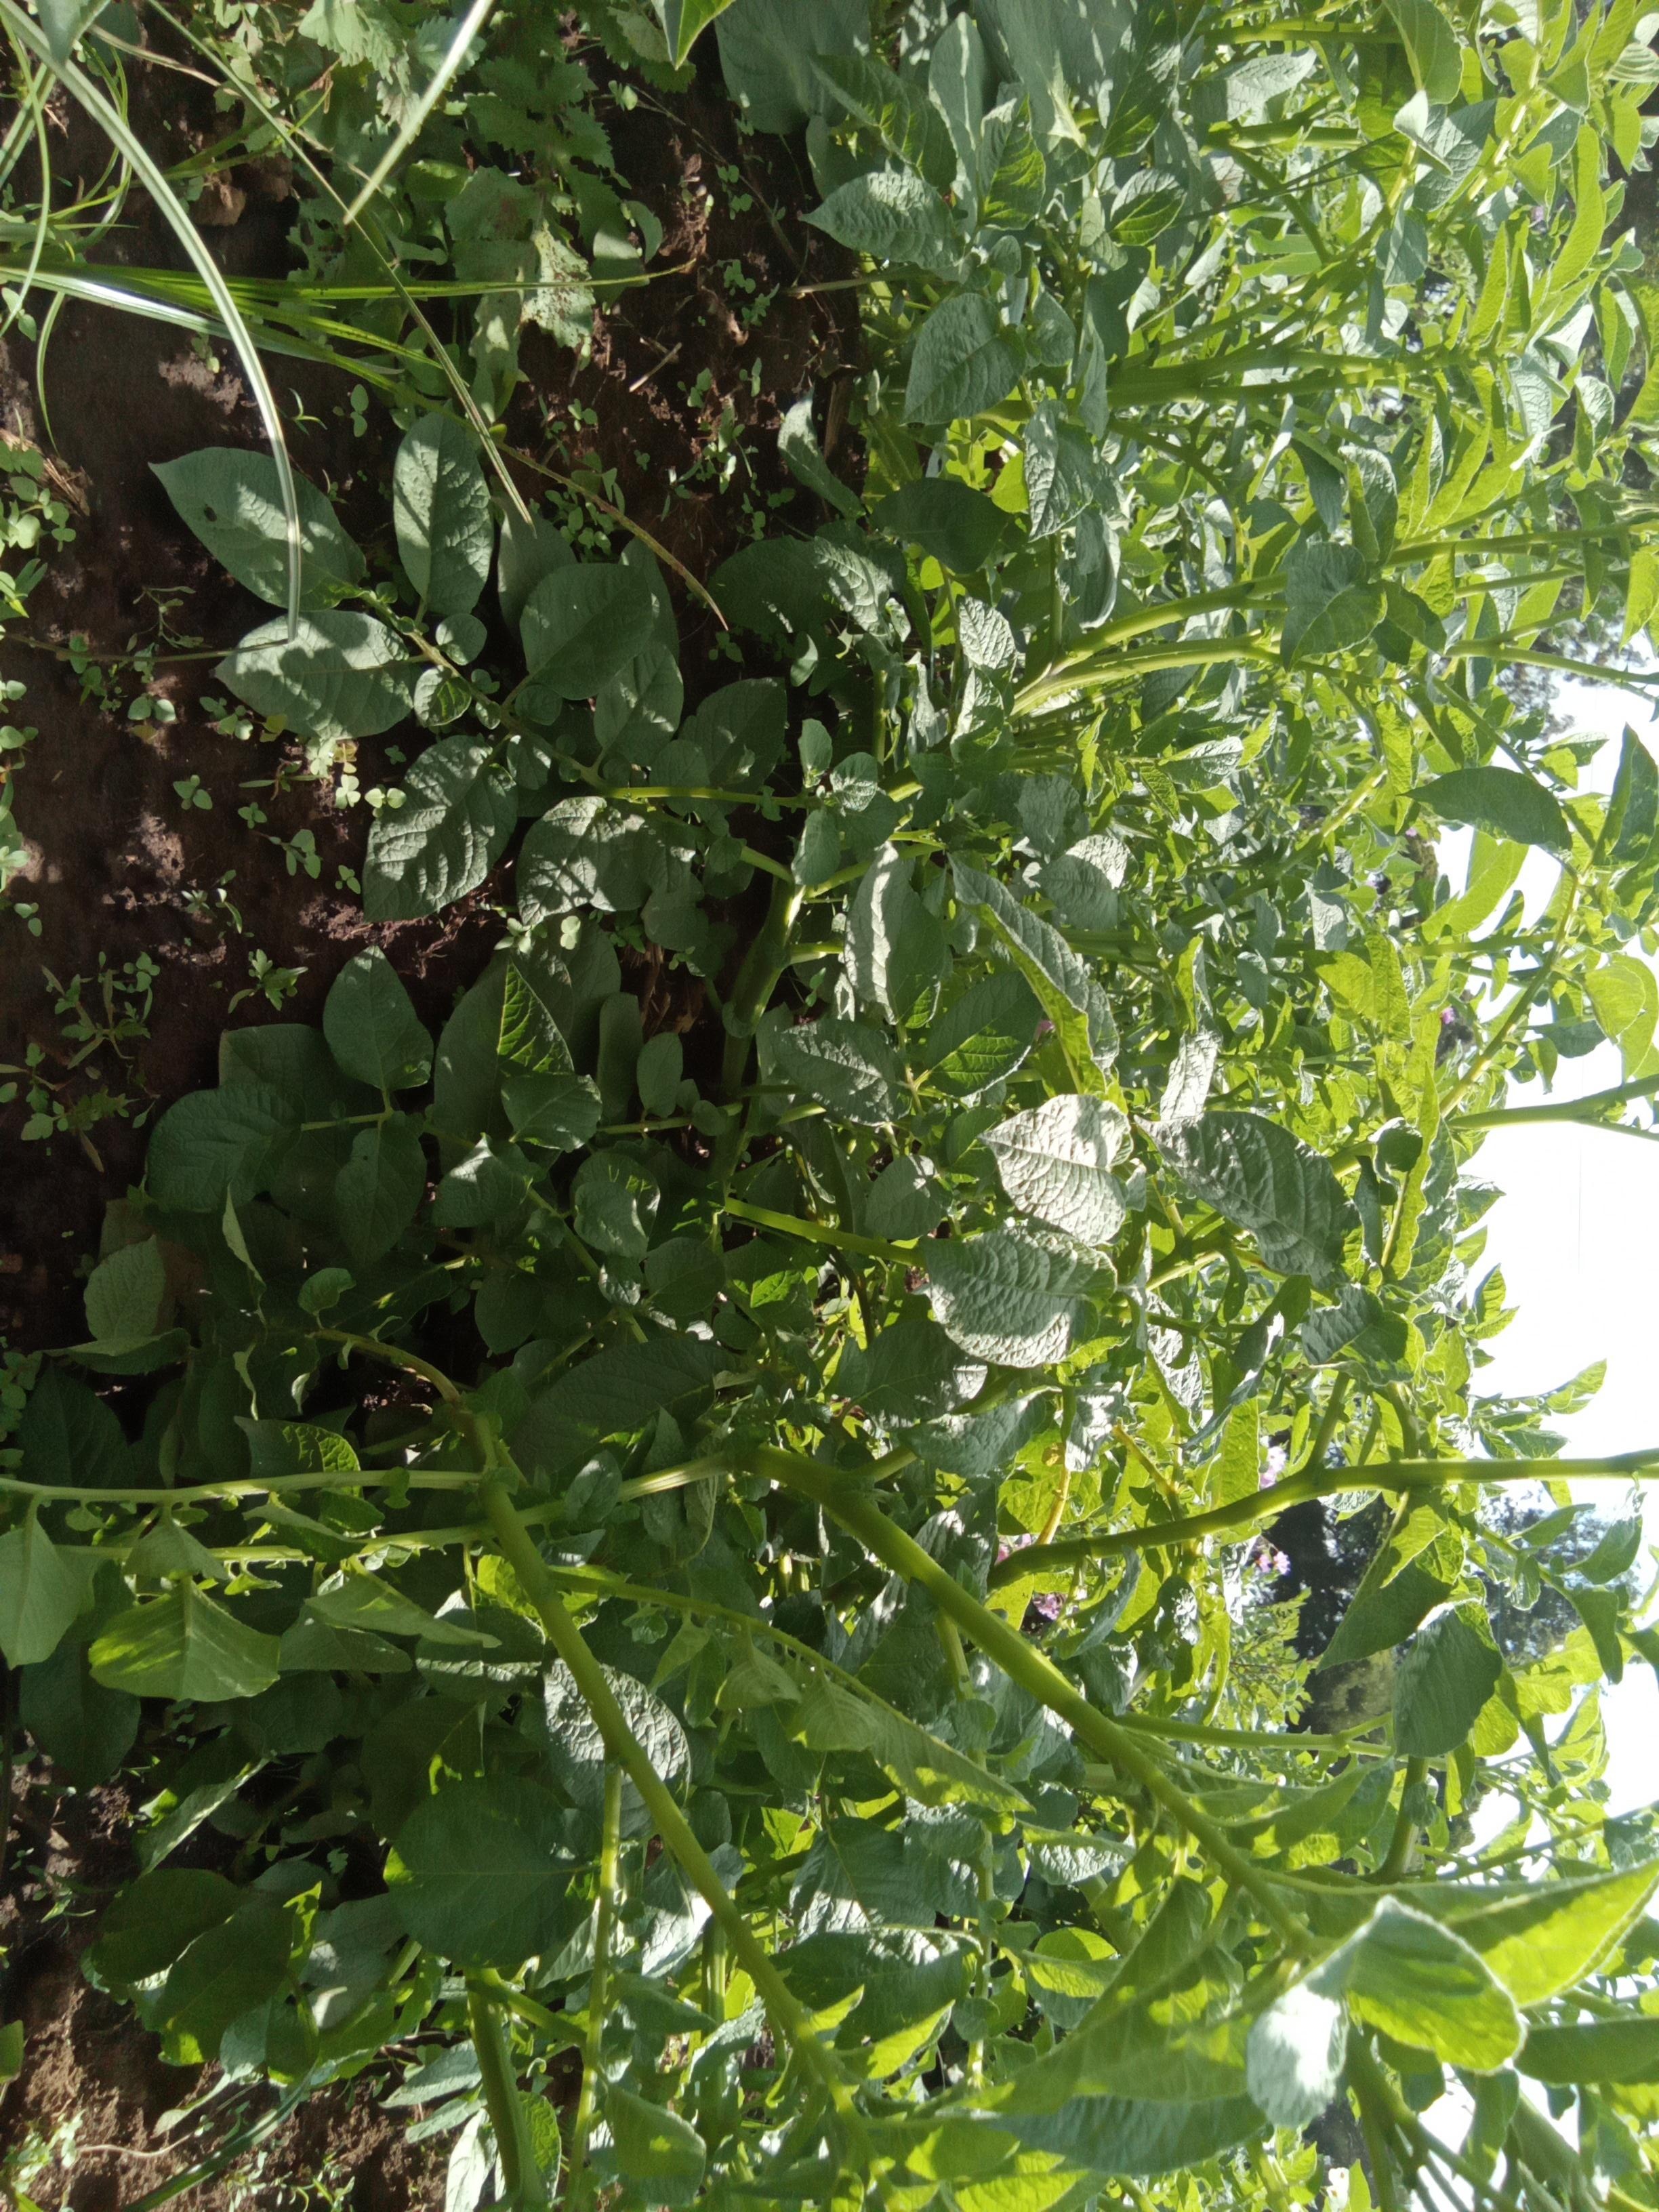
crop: potato
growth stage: flowering
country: Kenya
